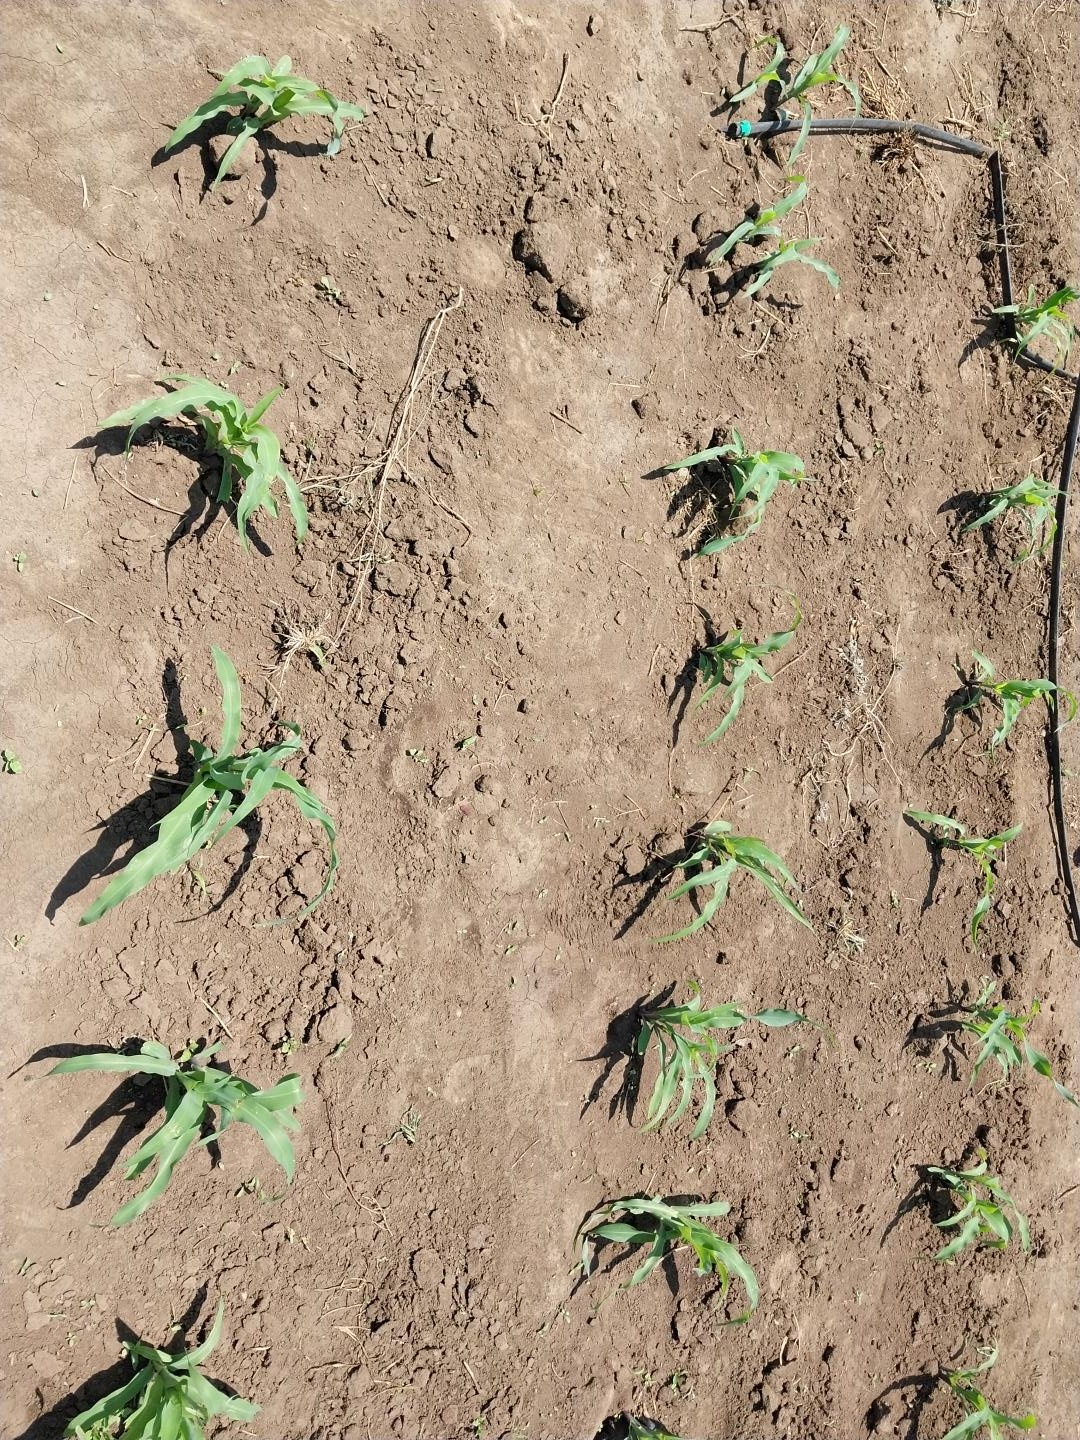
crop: maize
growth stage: vegetative
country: Tanzania
